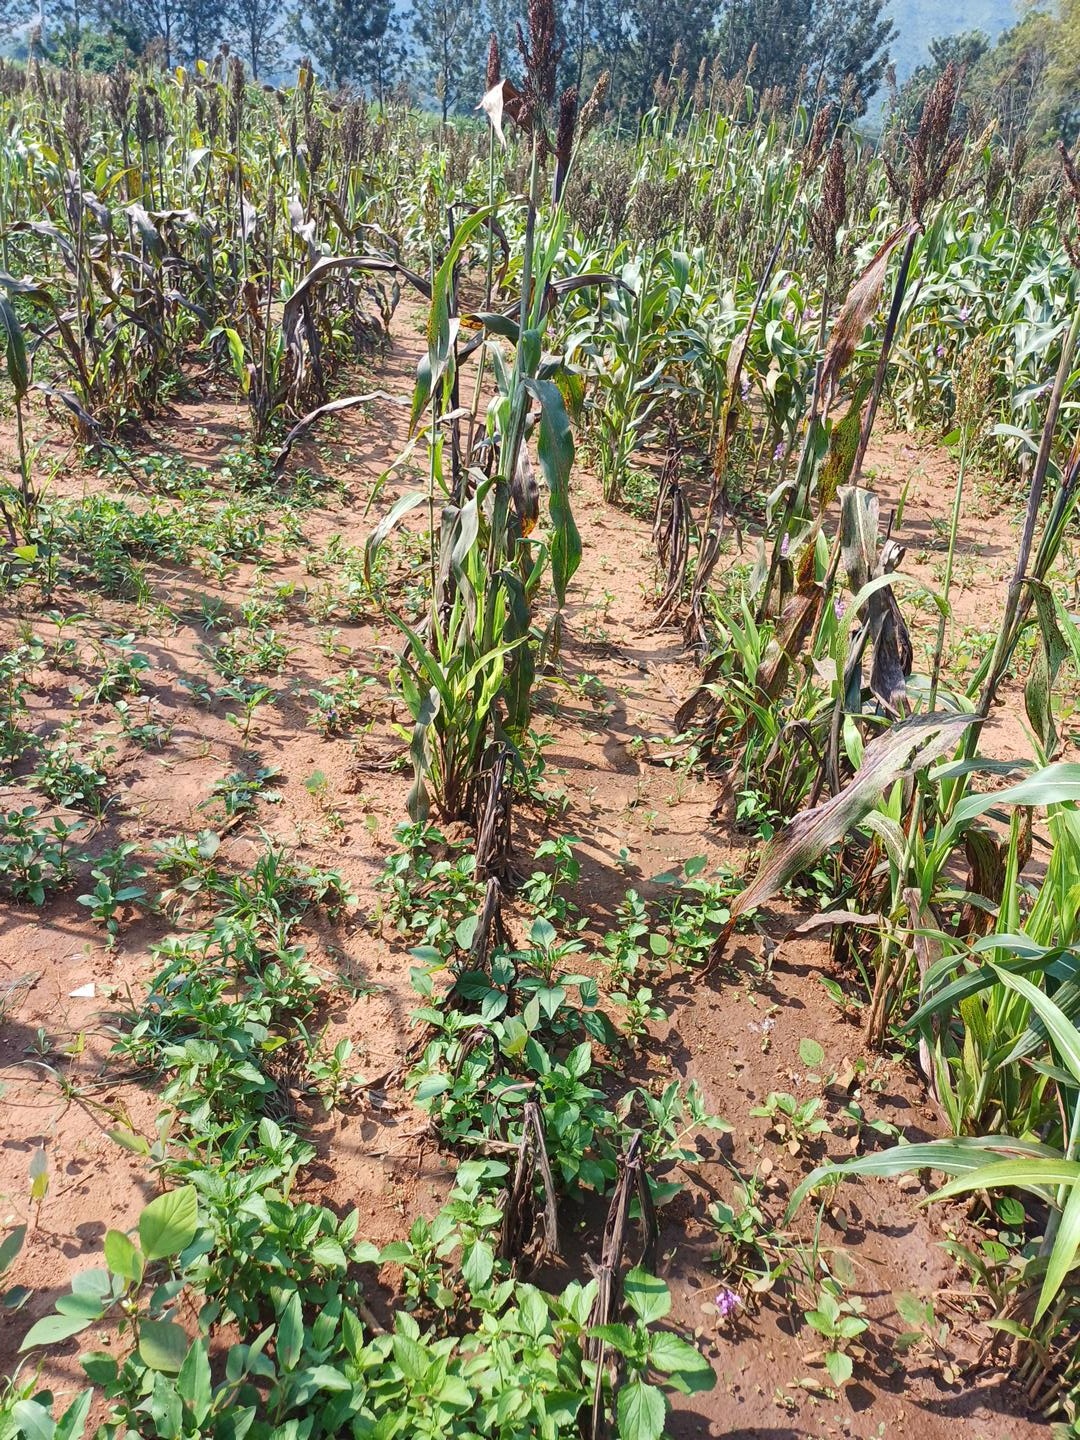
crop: sorghum
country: Kenya
